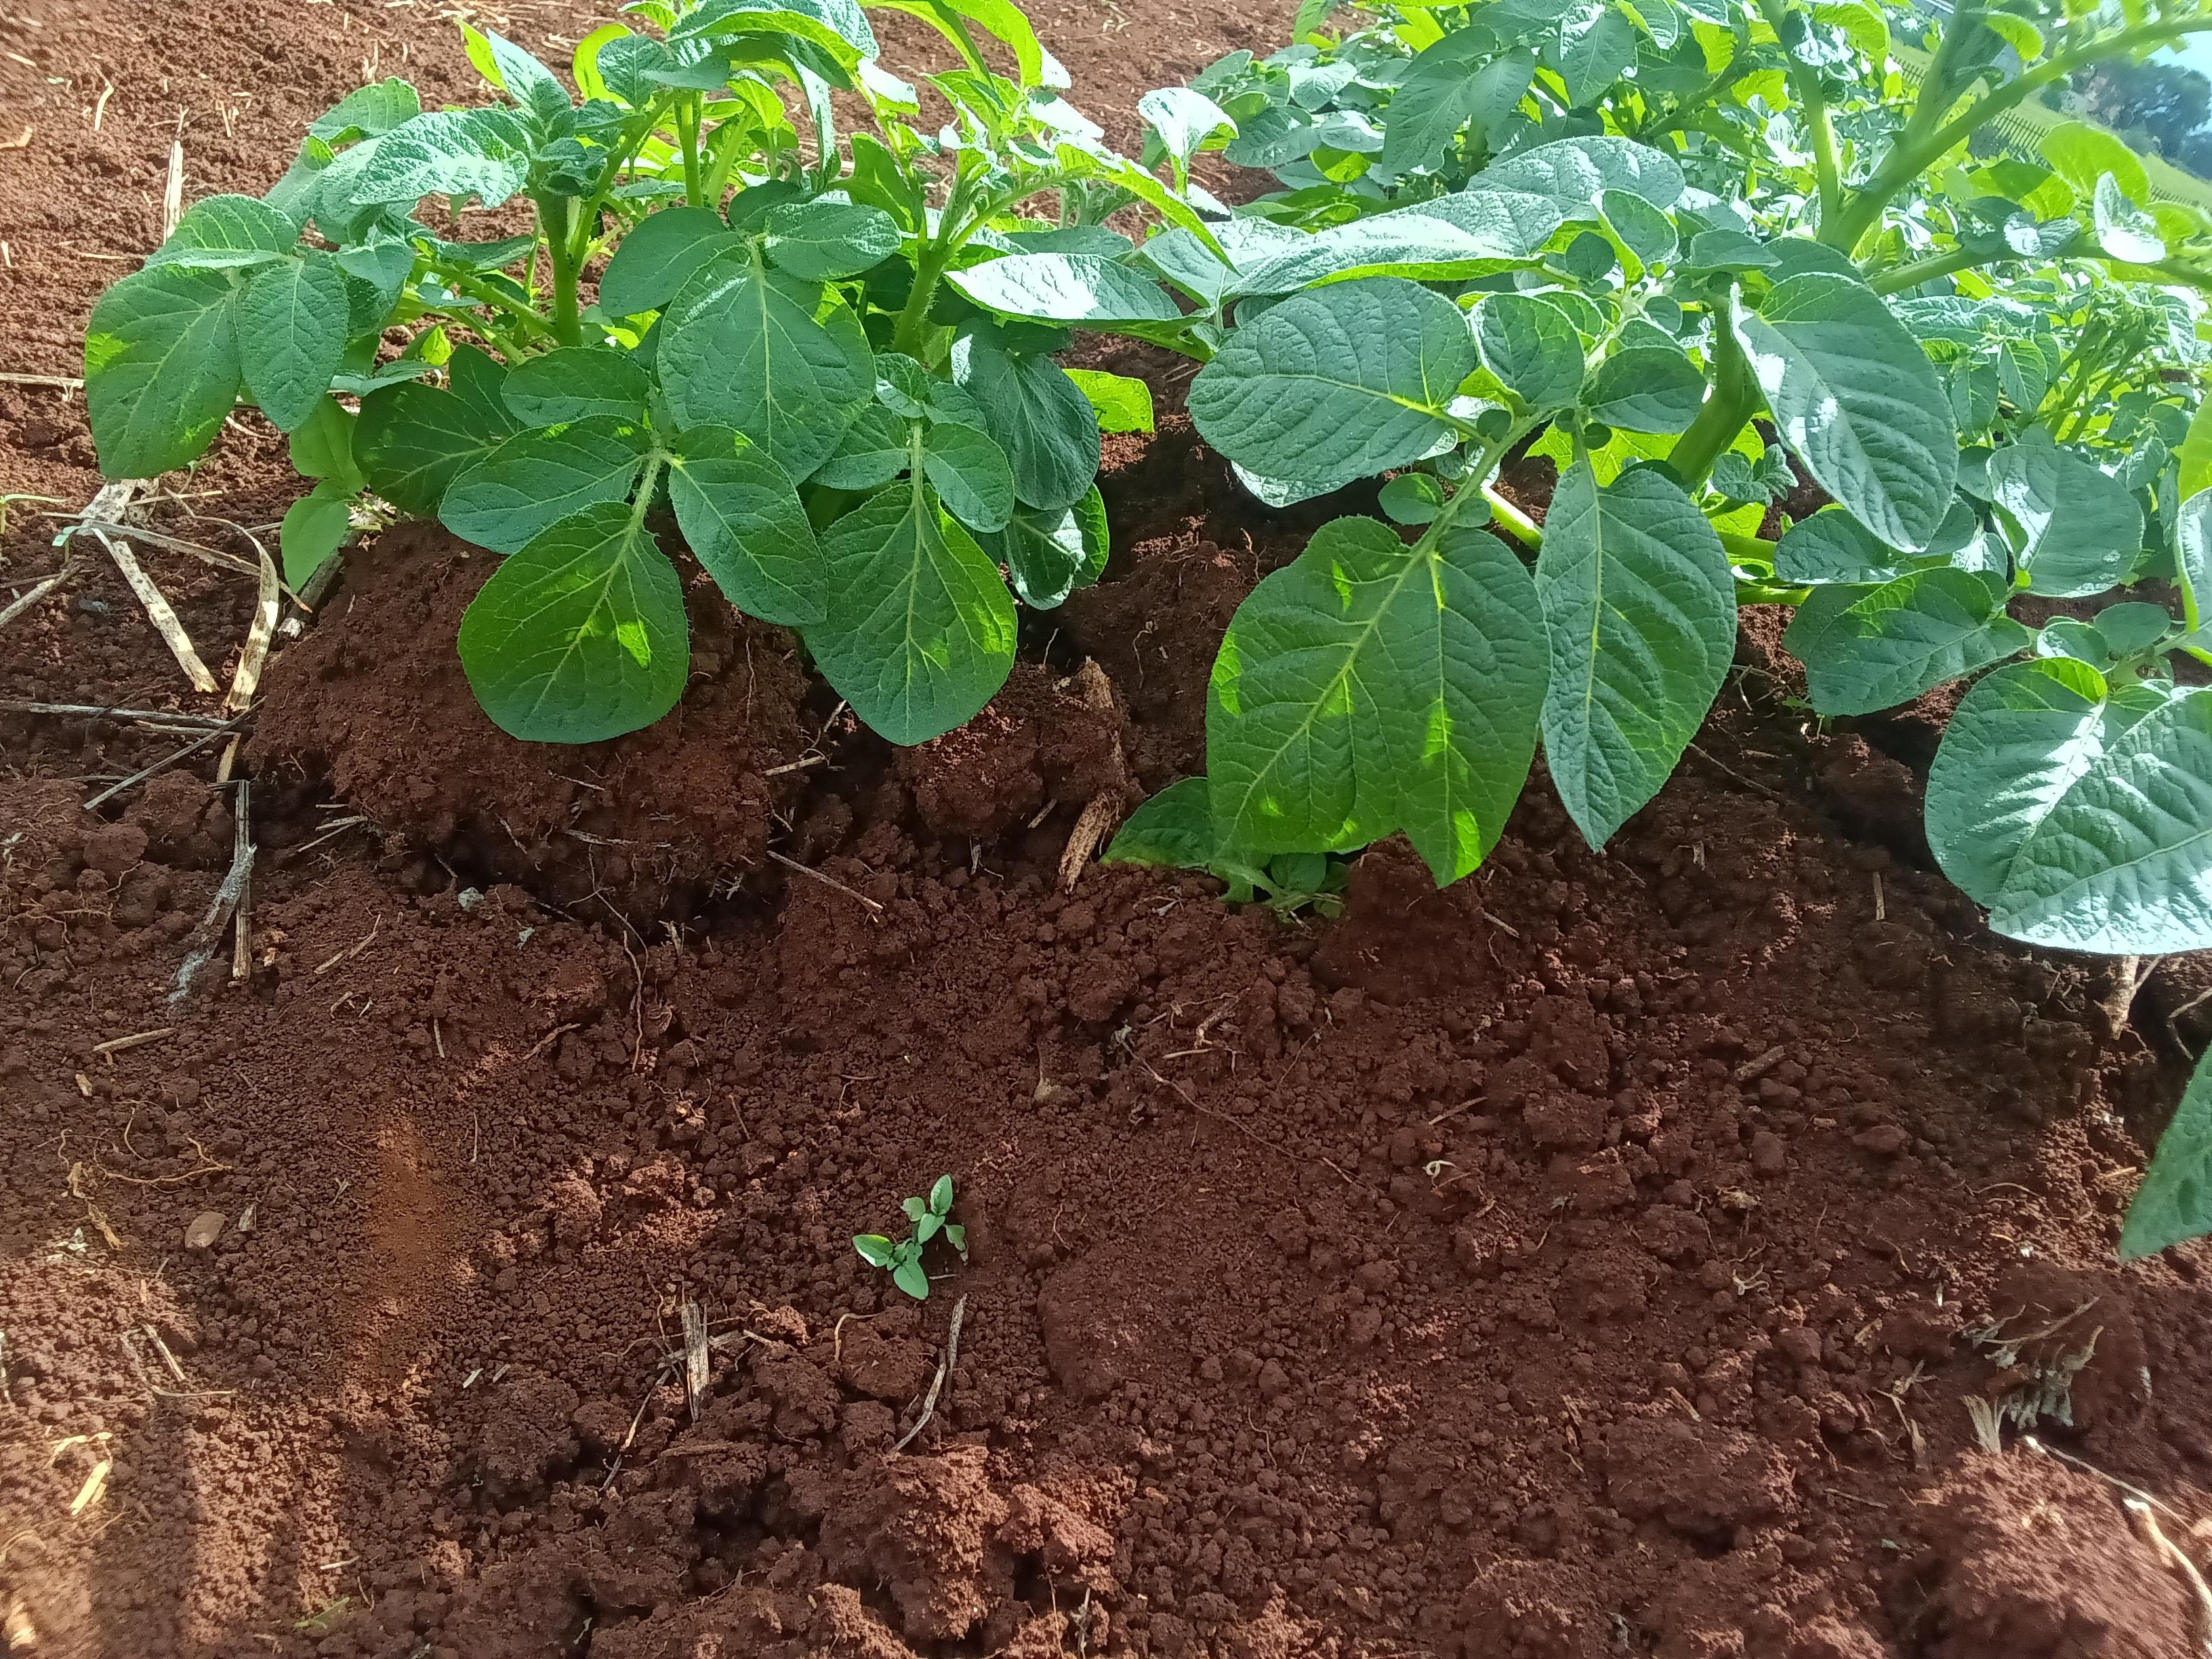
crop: potato
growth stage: emergence
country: Kenya
